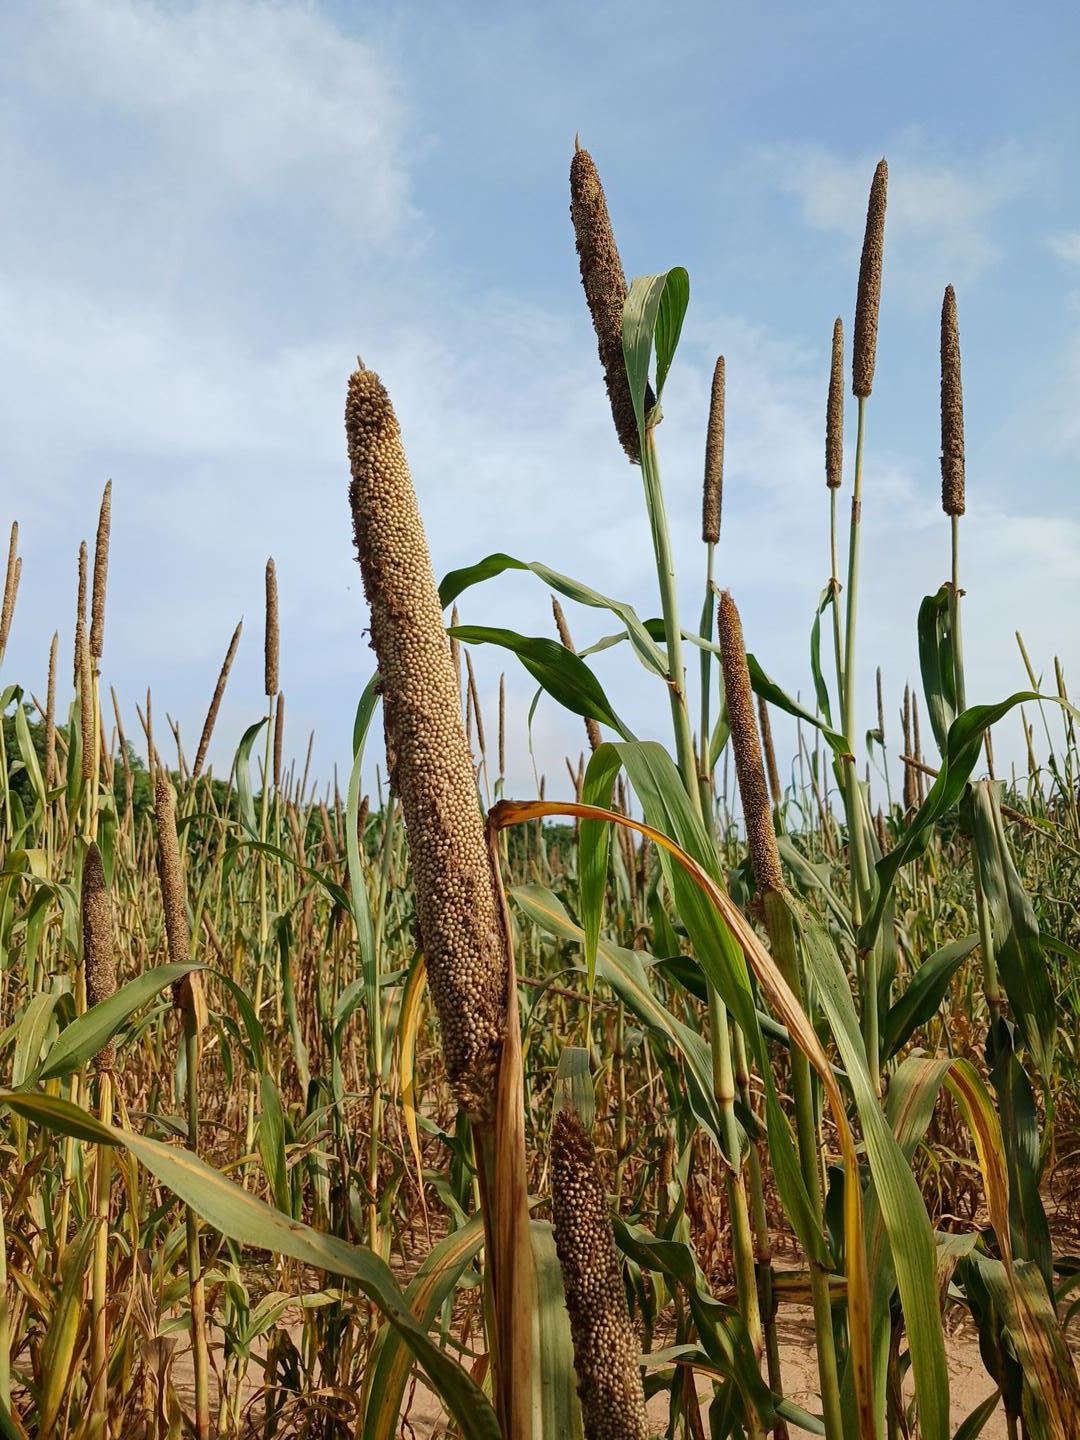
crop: pearl millet
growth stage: maturity
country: Senegal
